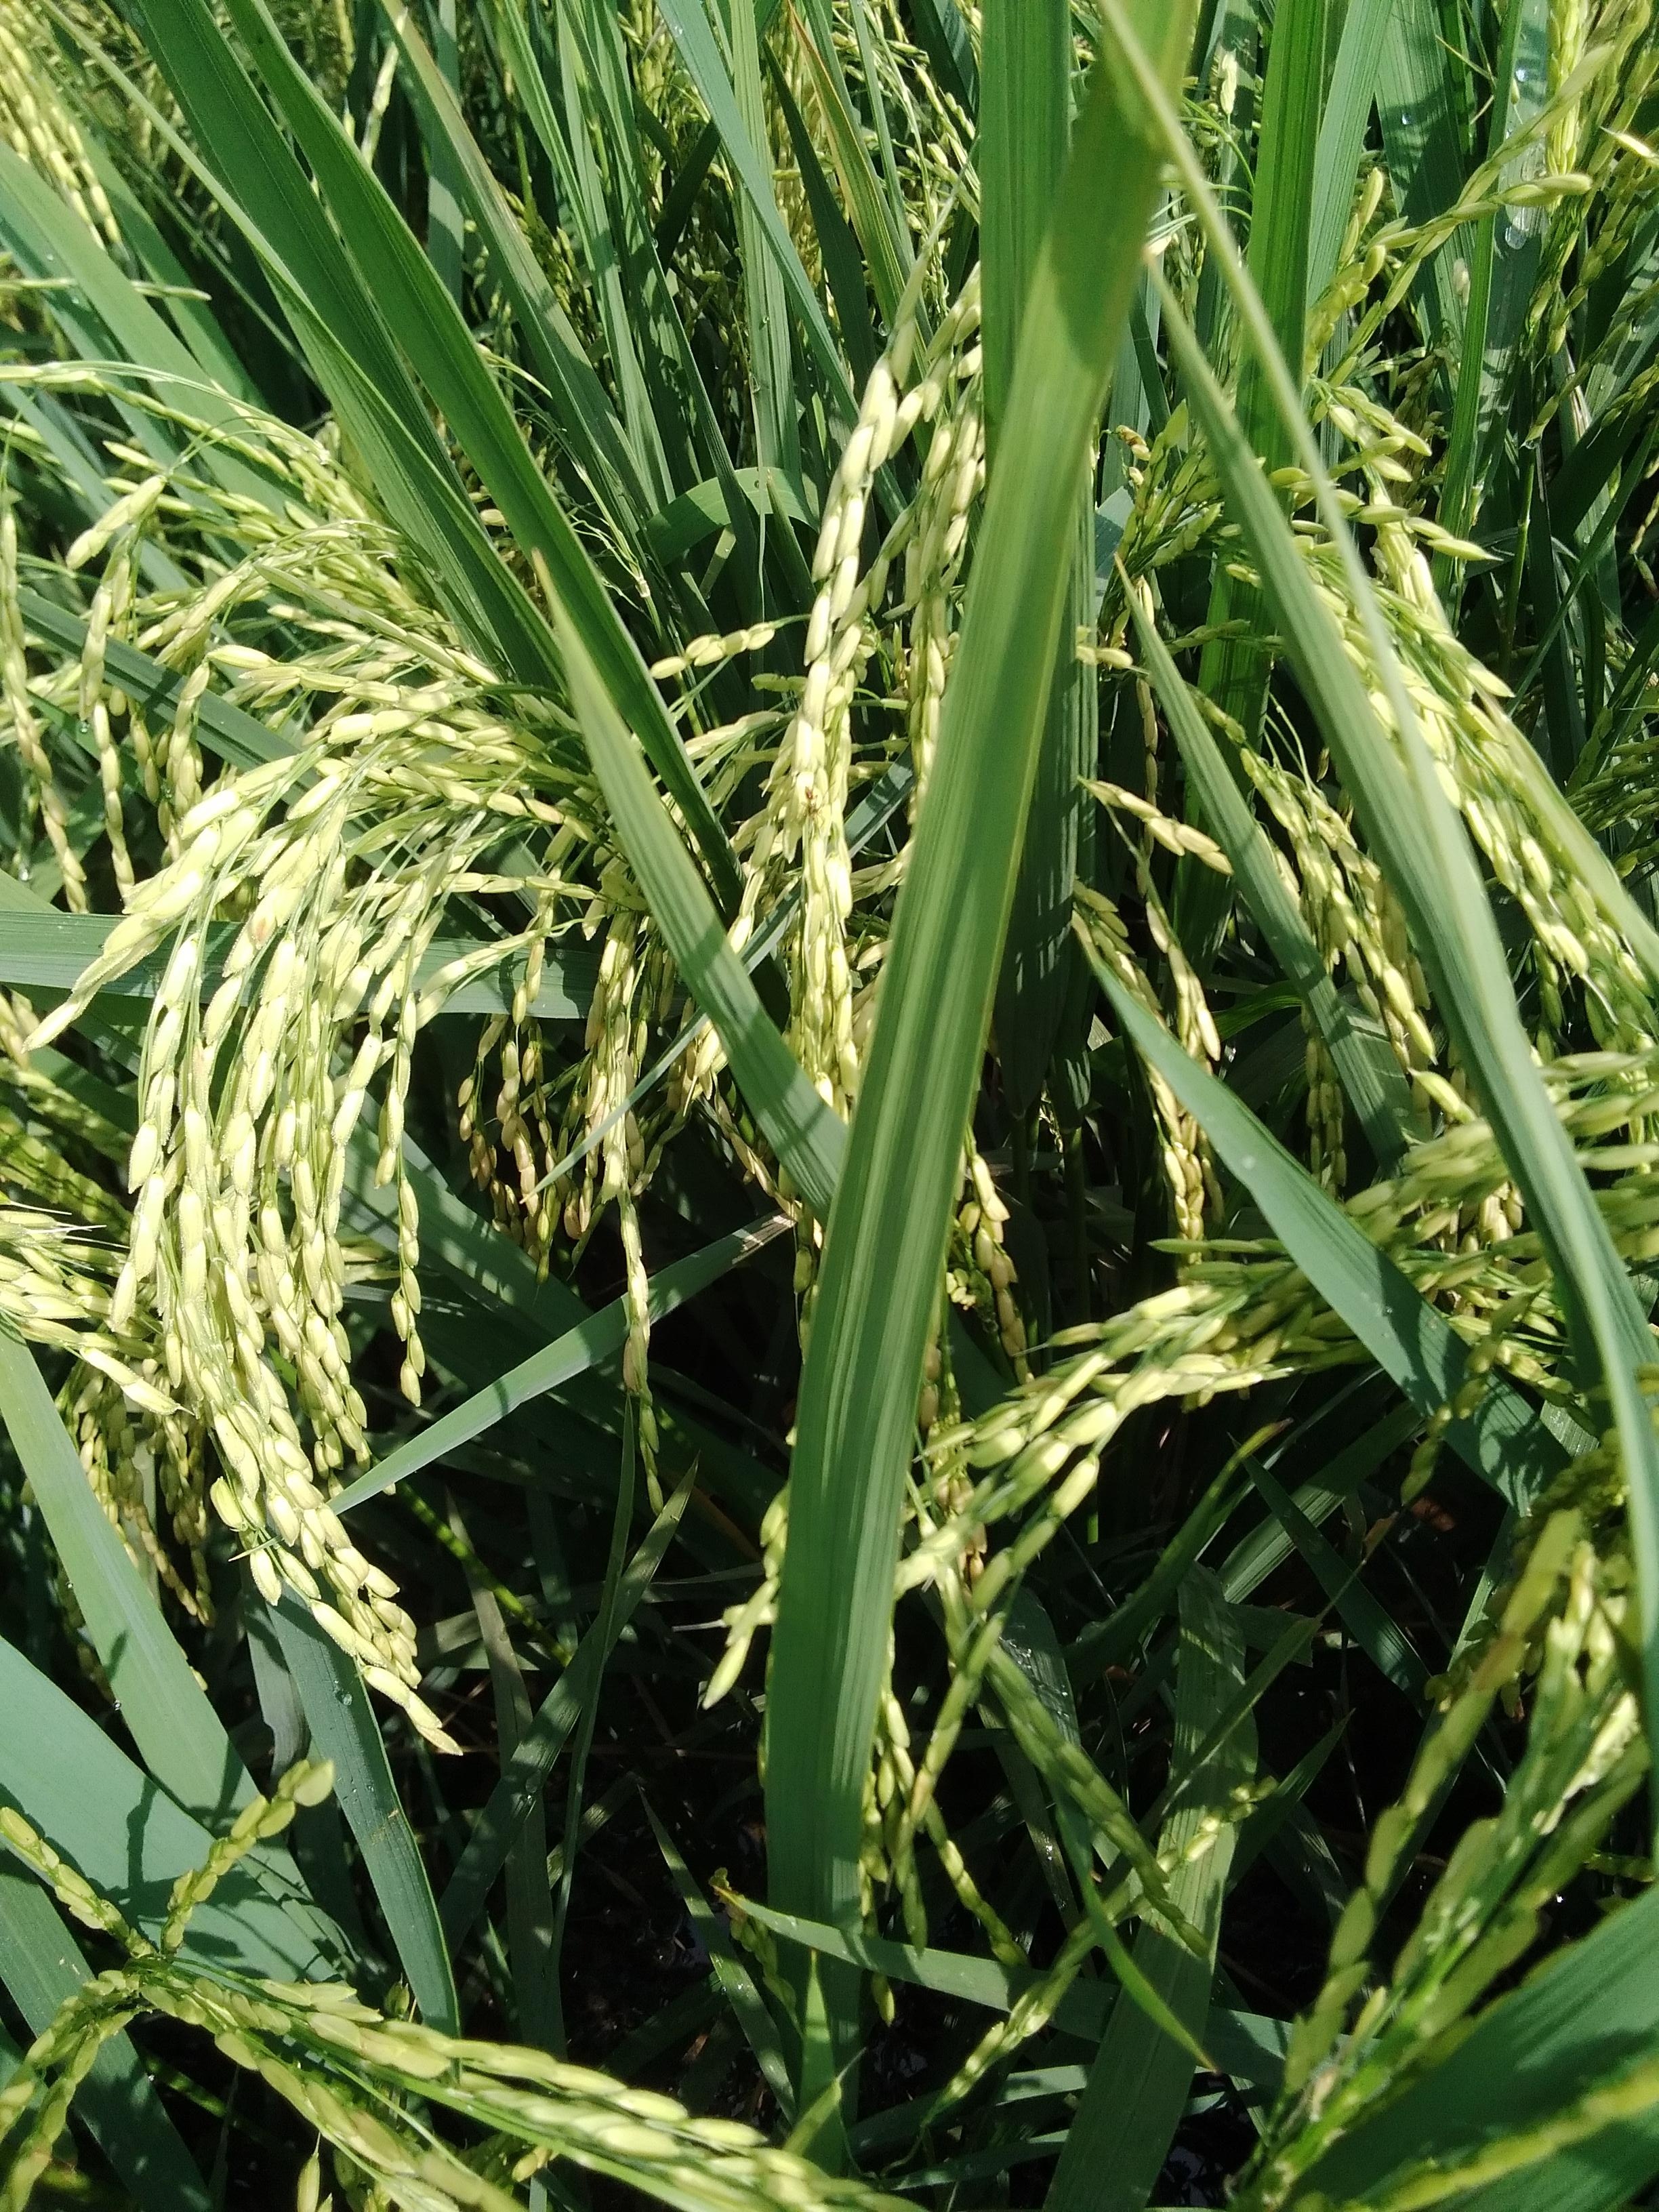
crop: rice
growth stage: ripening
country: Nigeria
